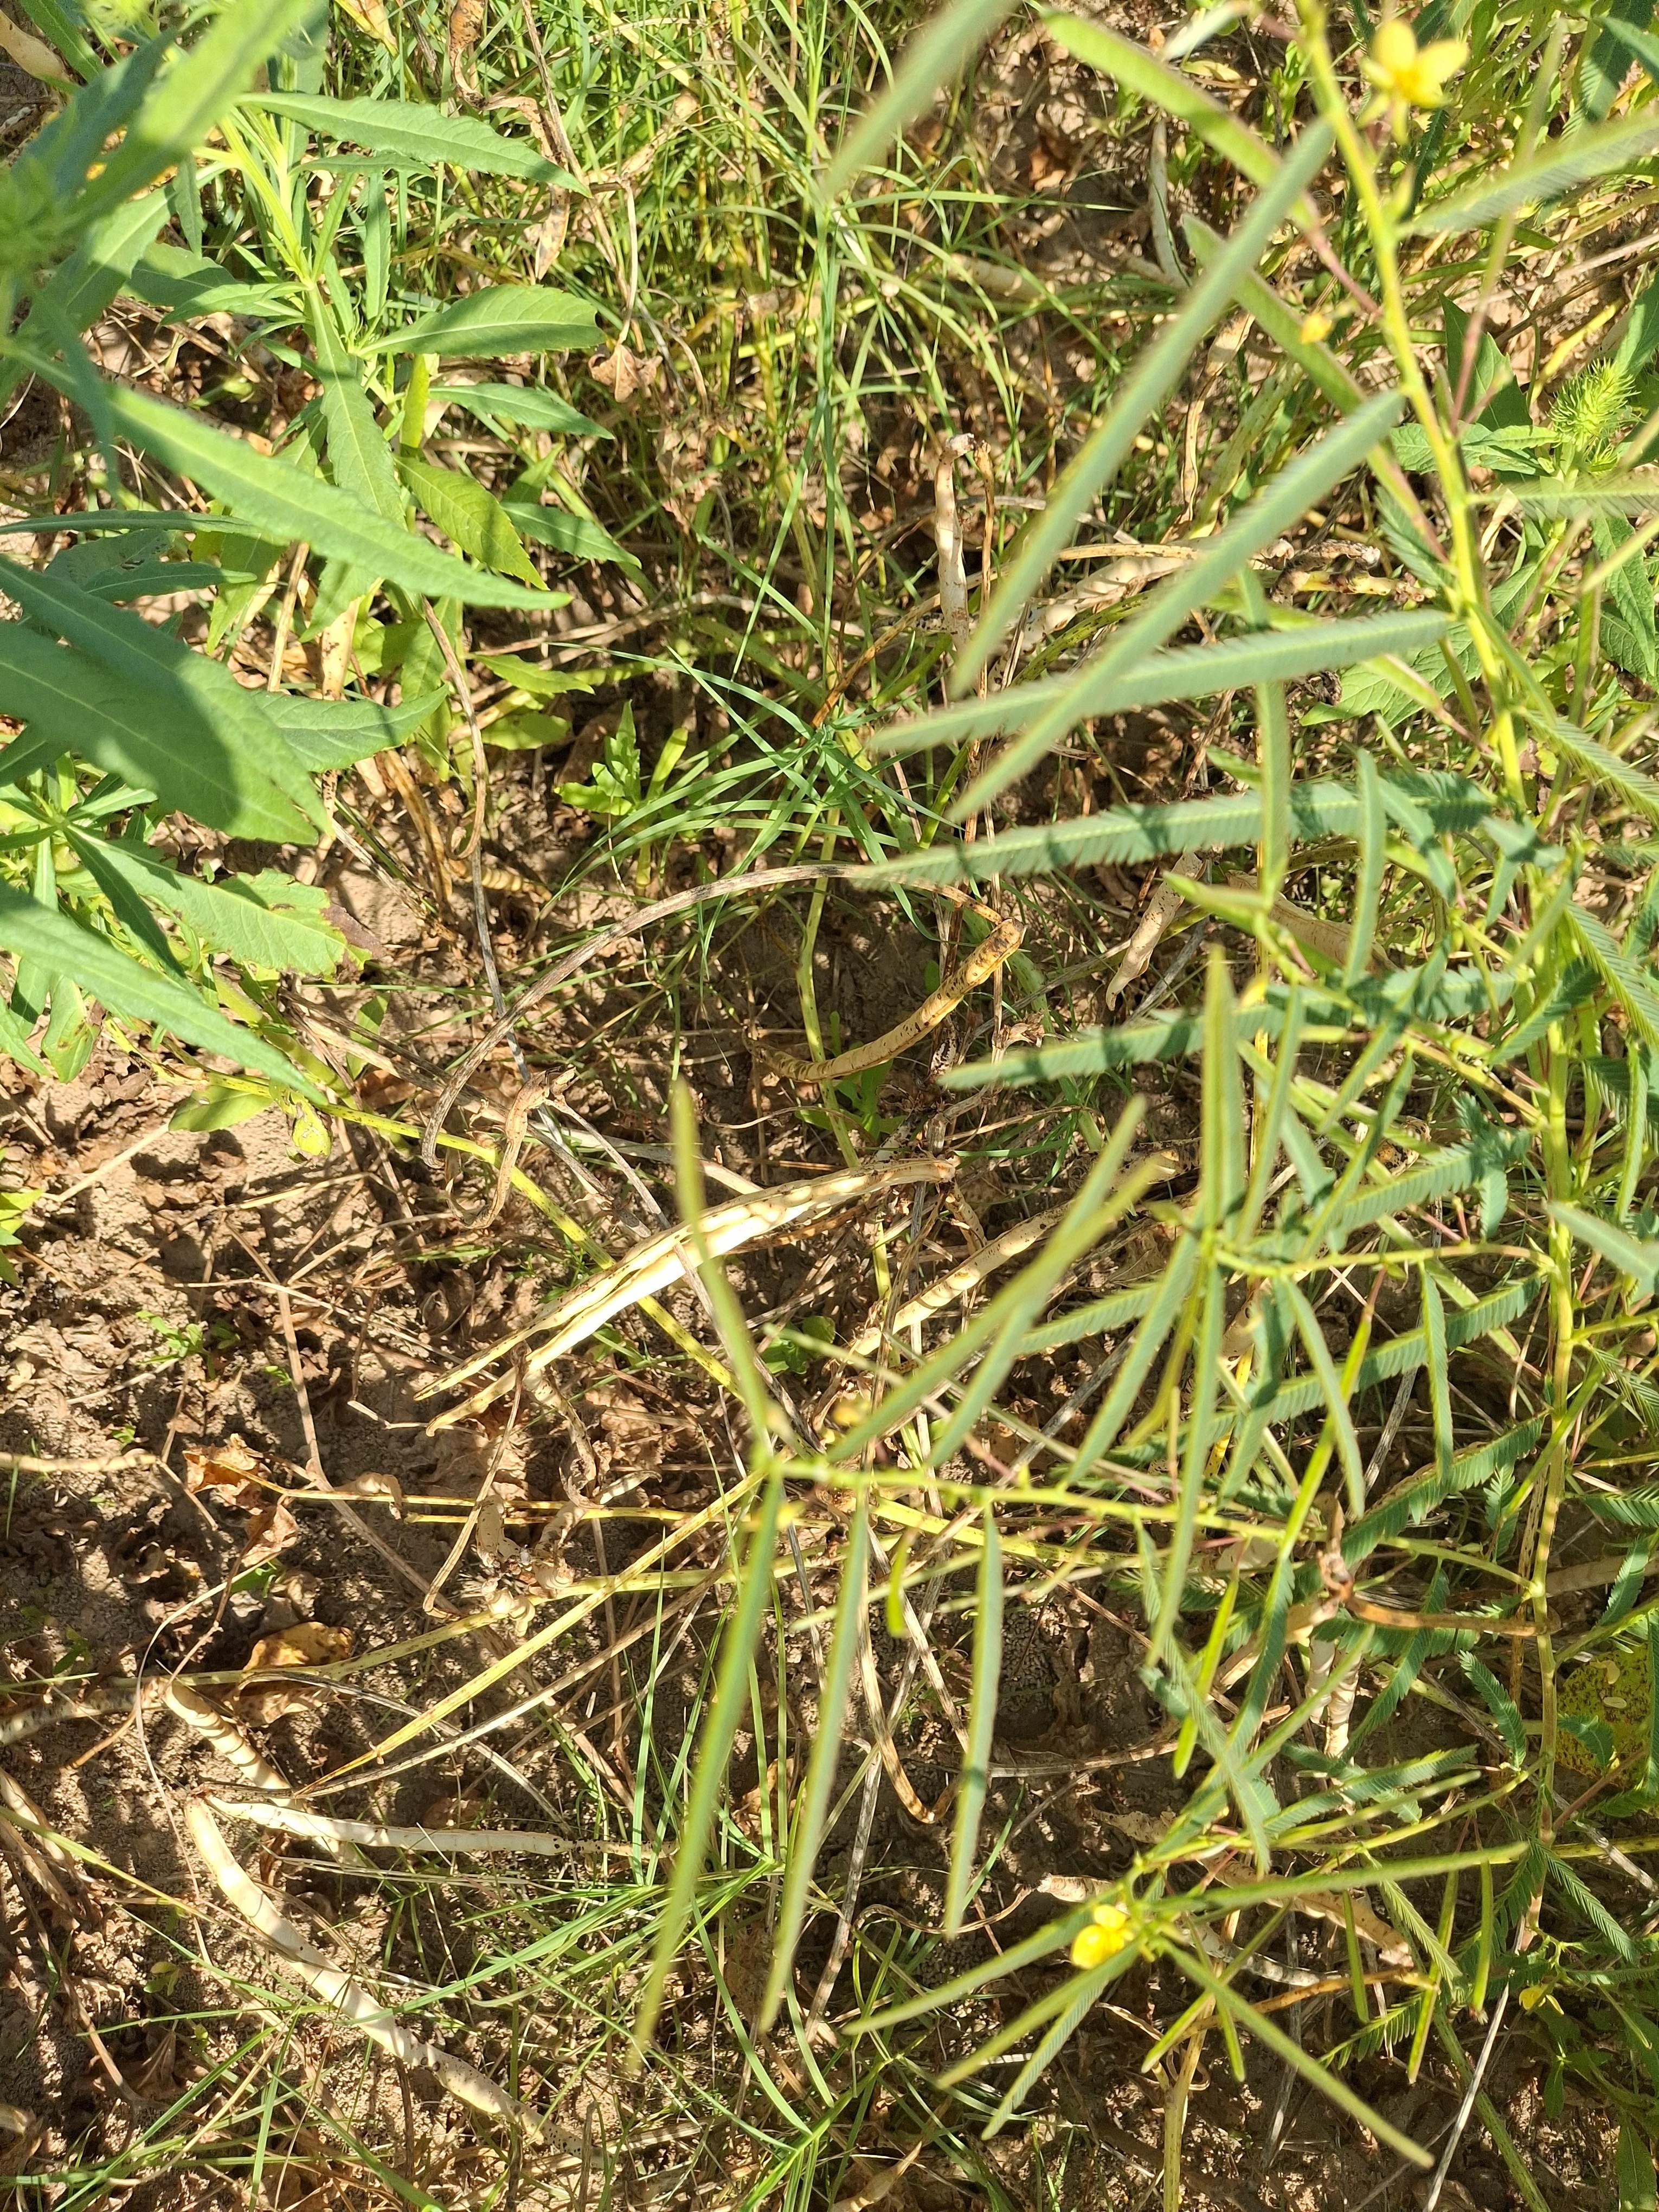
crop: cowpea
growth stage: maturity
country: Nigeria
